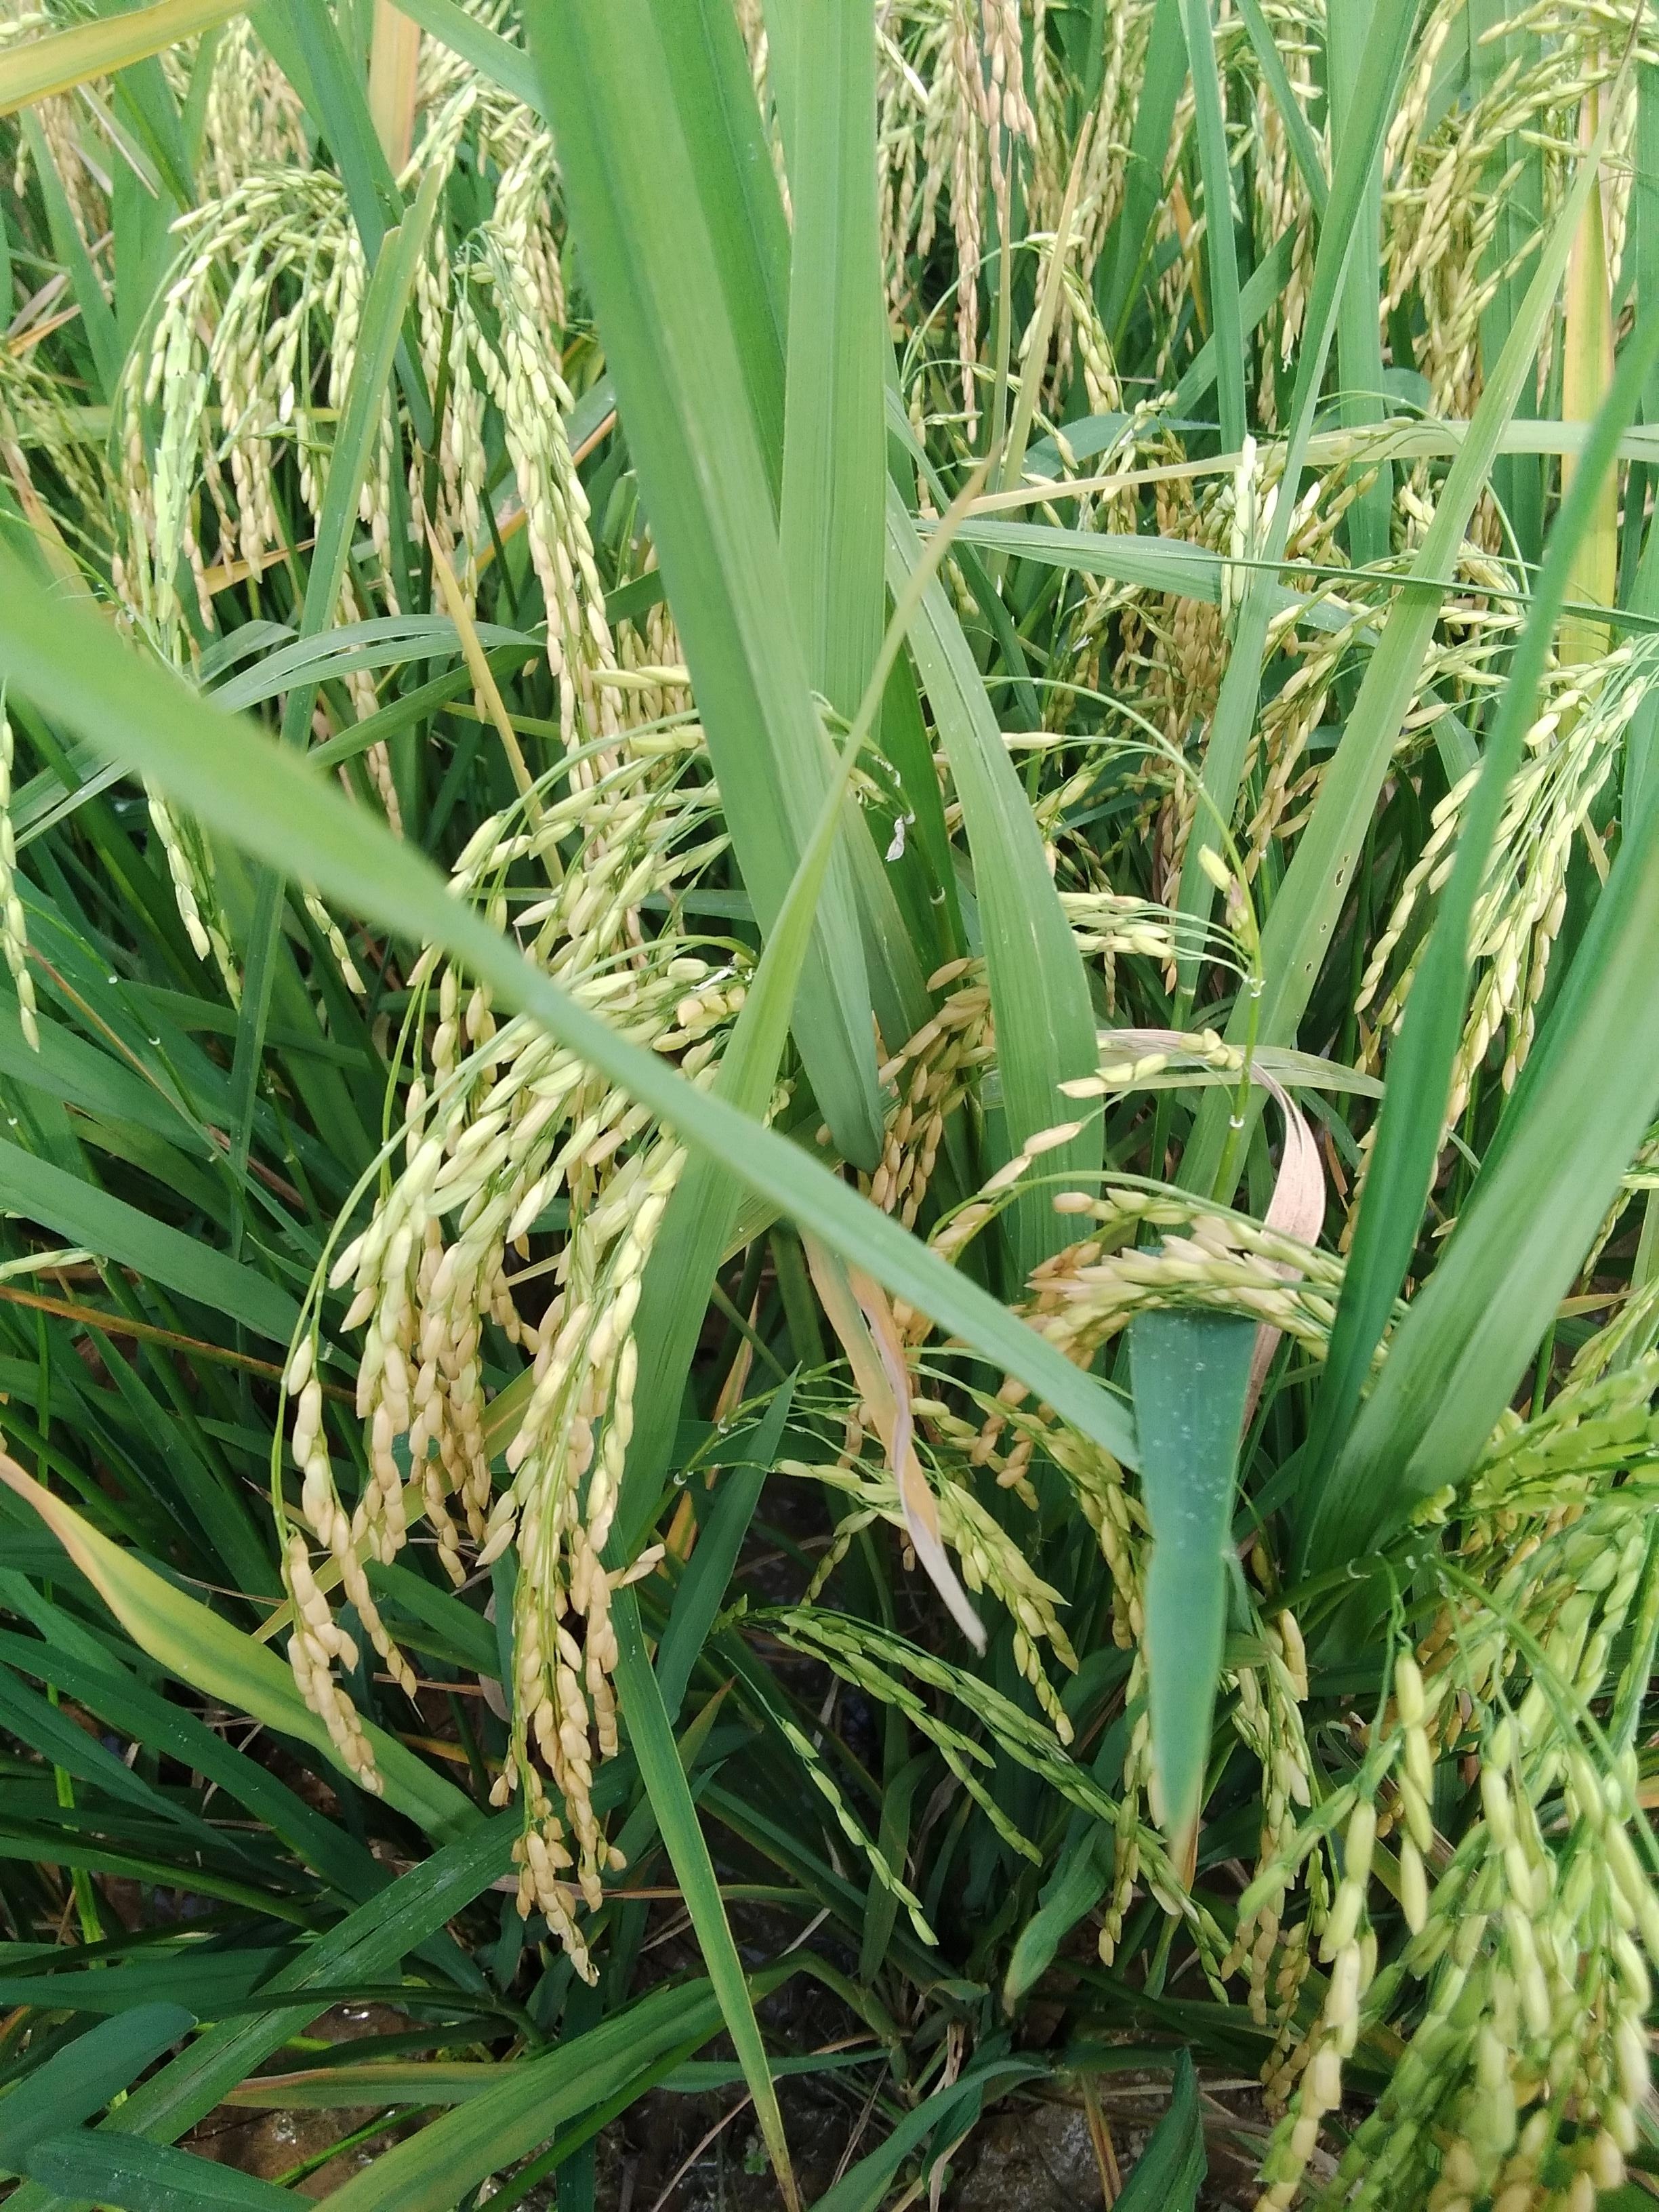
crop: rice
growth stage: ripening
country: Nigeria
